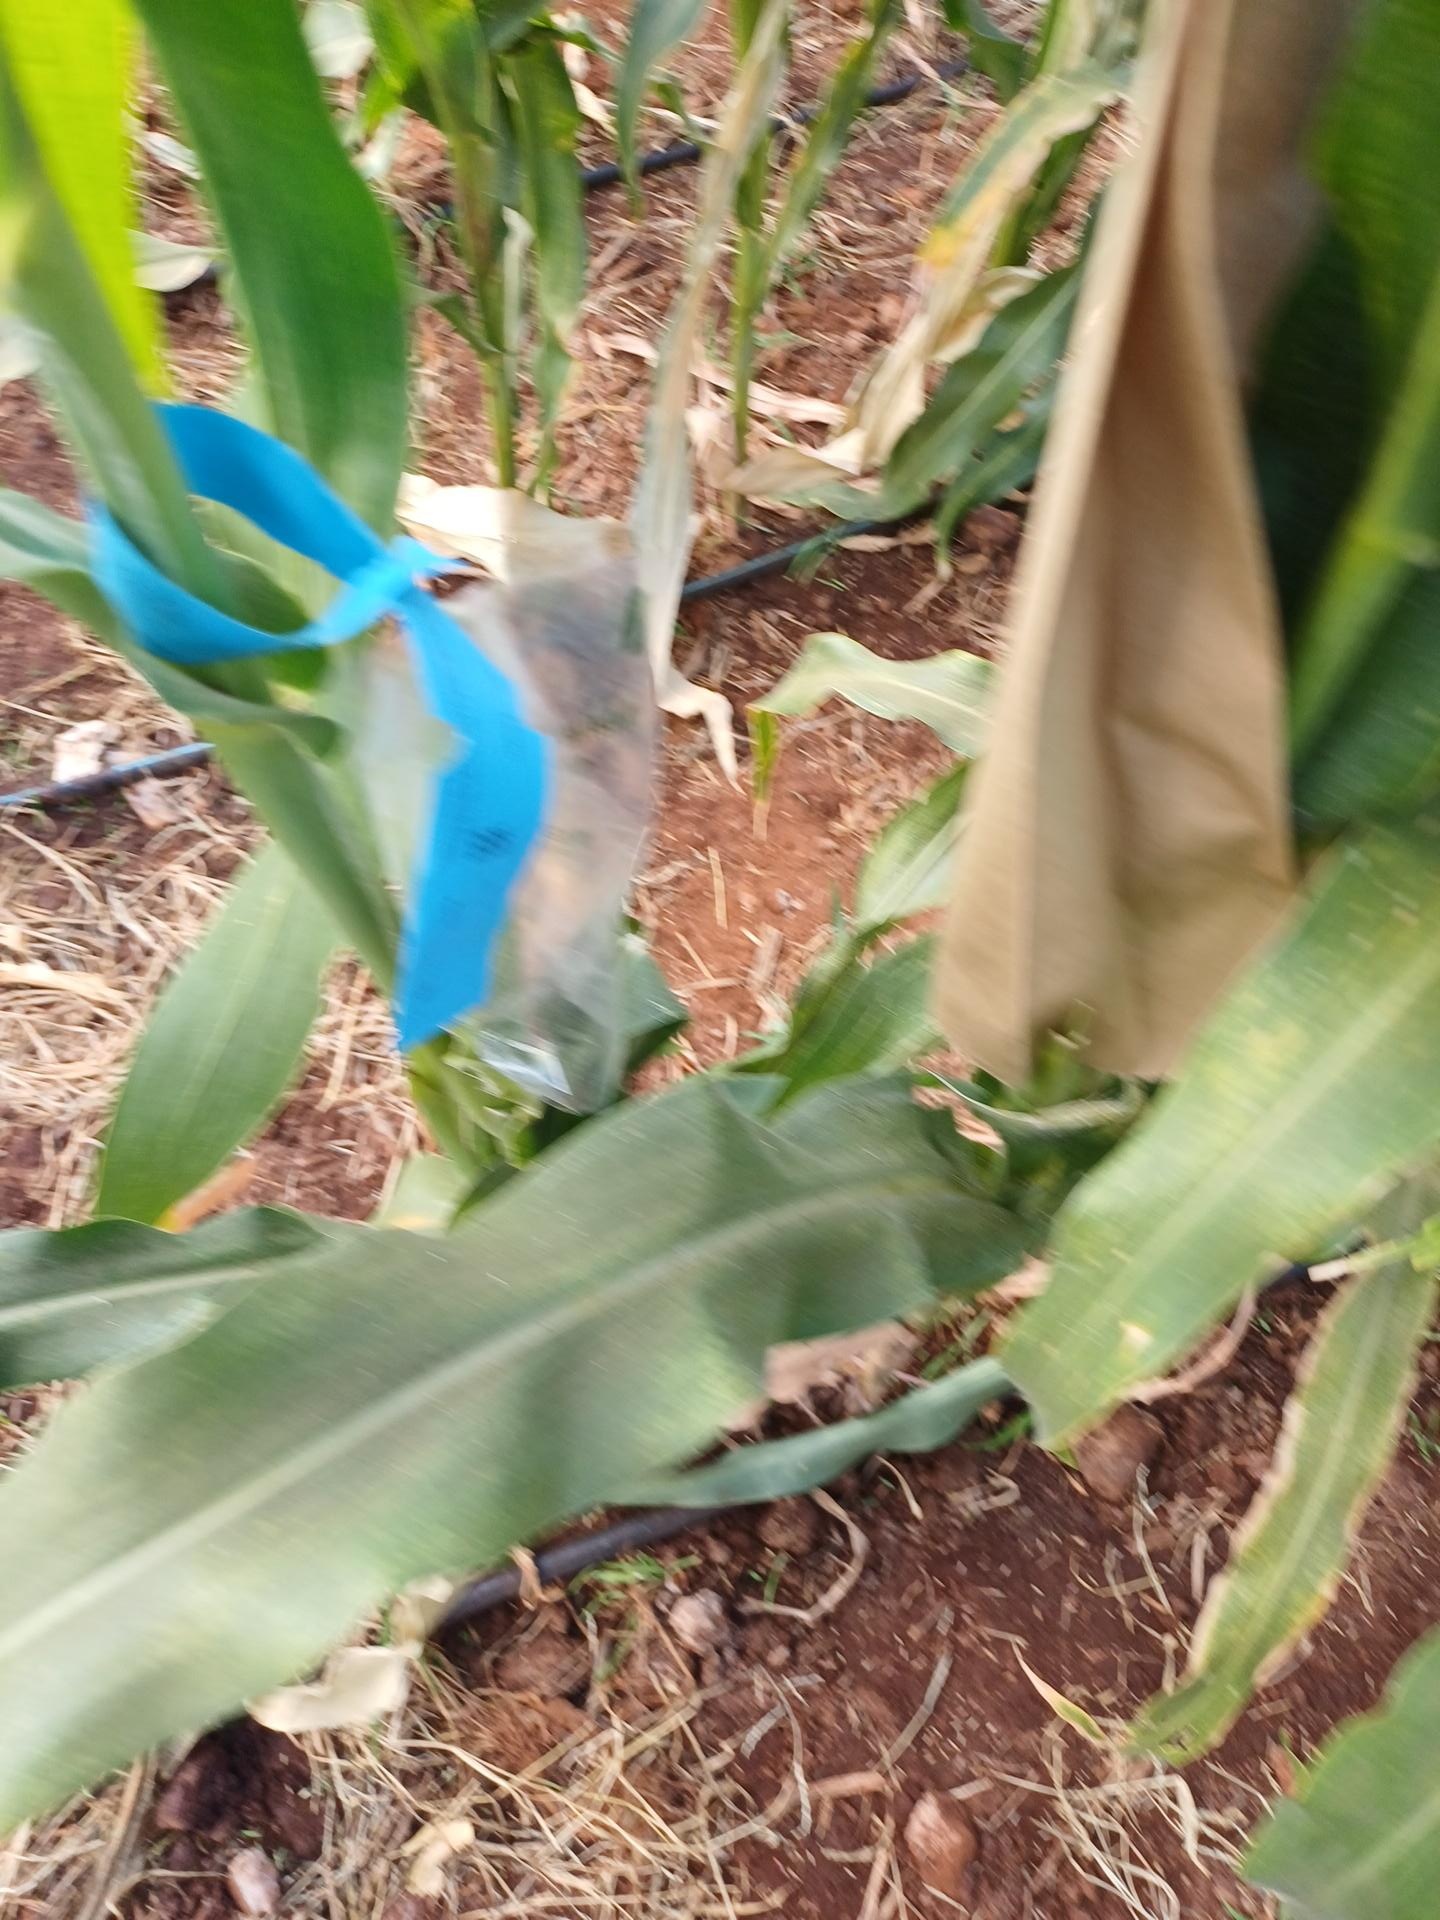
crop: maize
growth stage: flowering
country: Kenya
